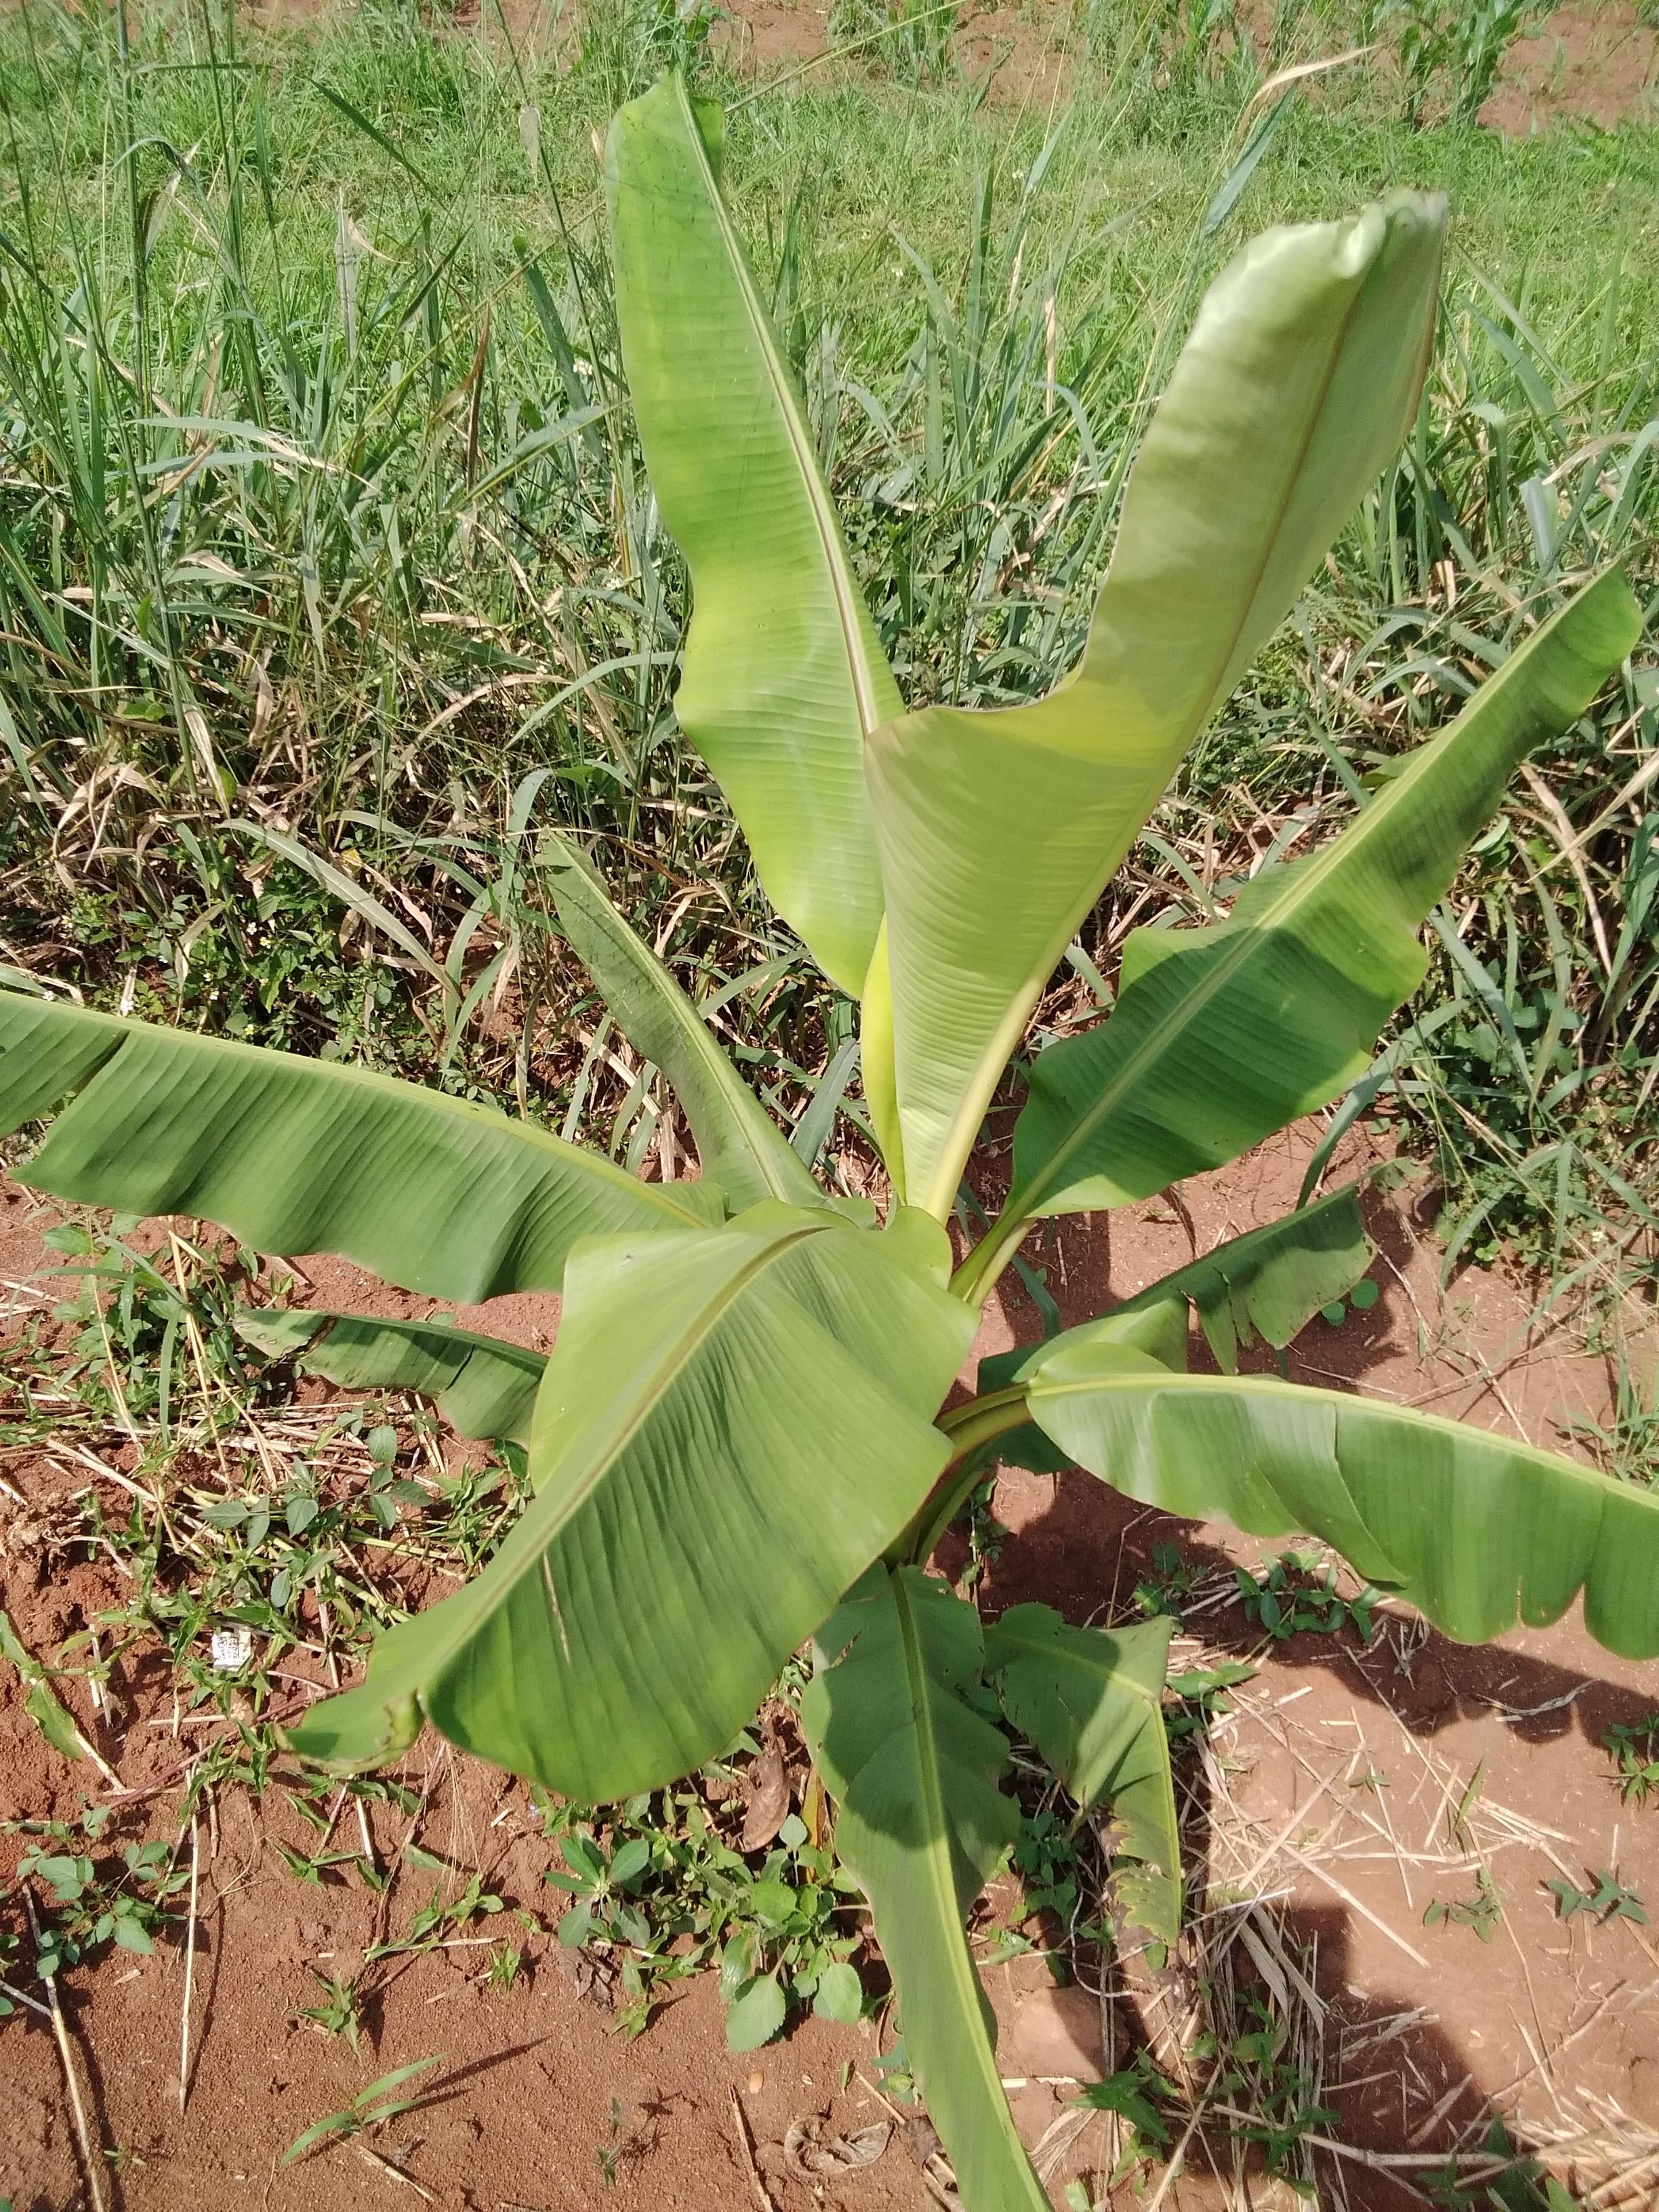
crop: banana
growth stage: vegetative
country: Uganda
